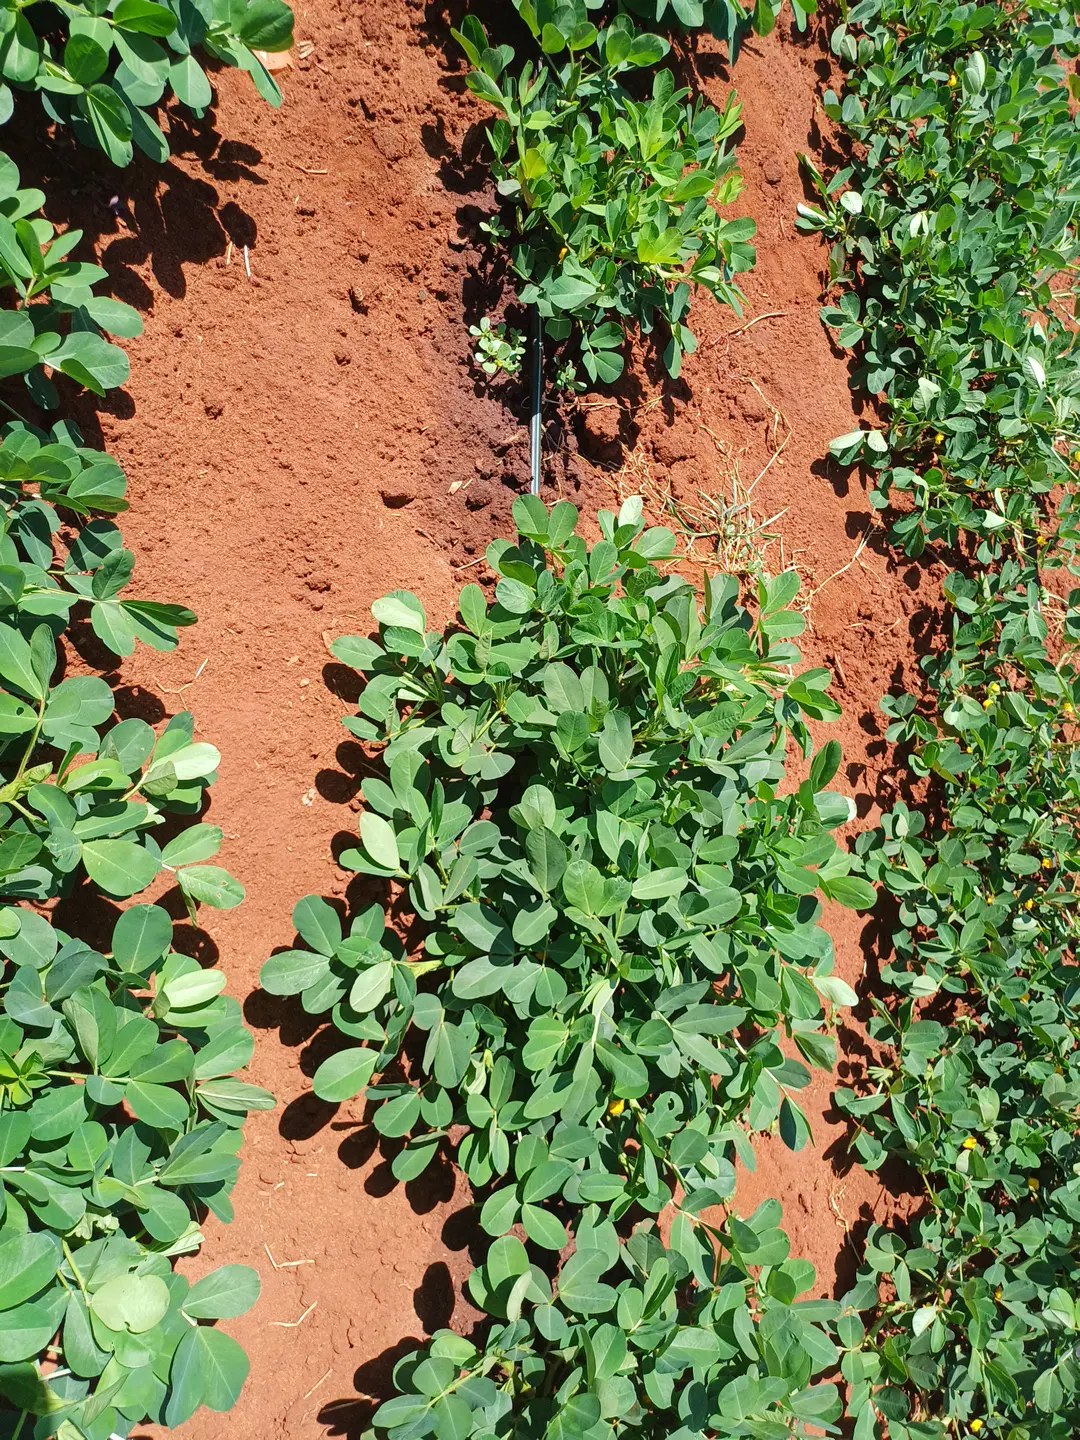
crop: groundnut
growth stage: flowering
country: Kenya
